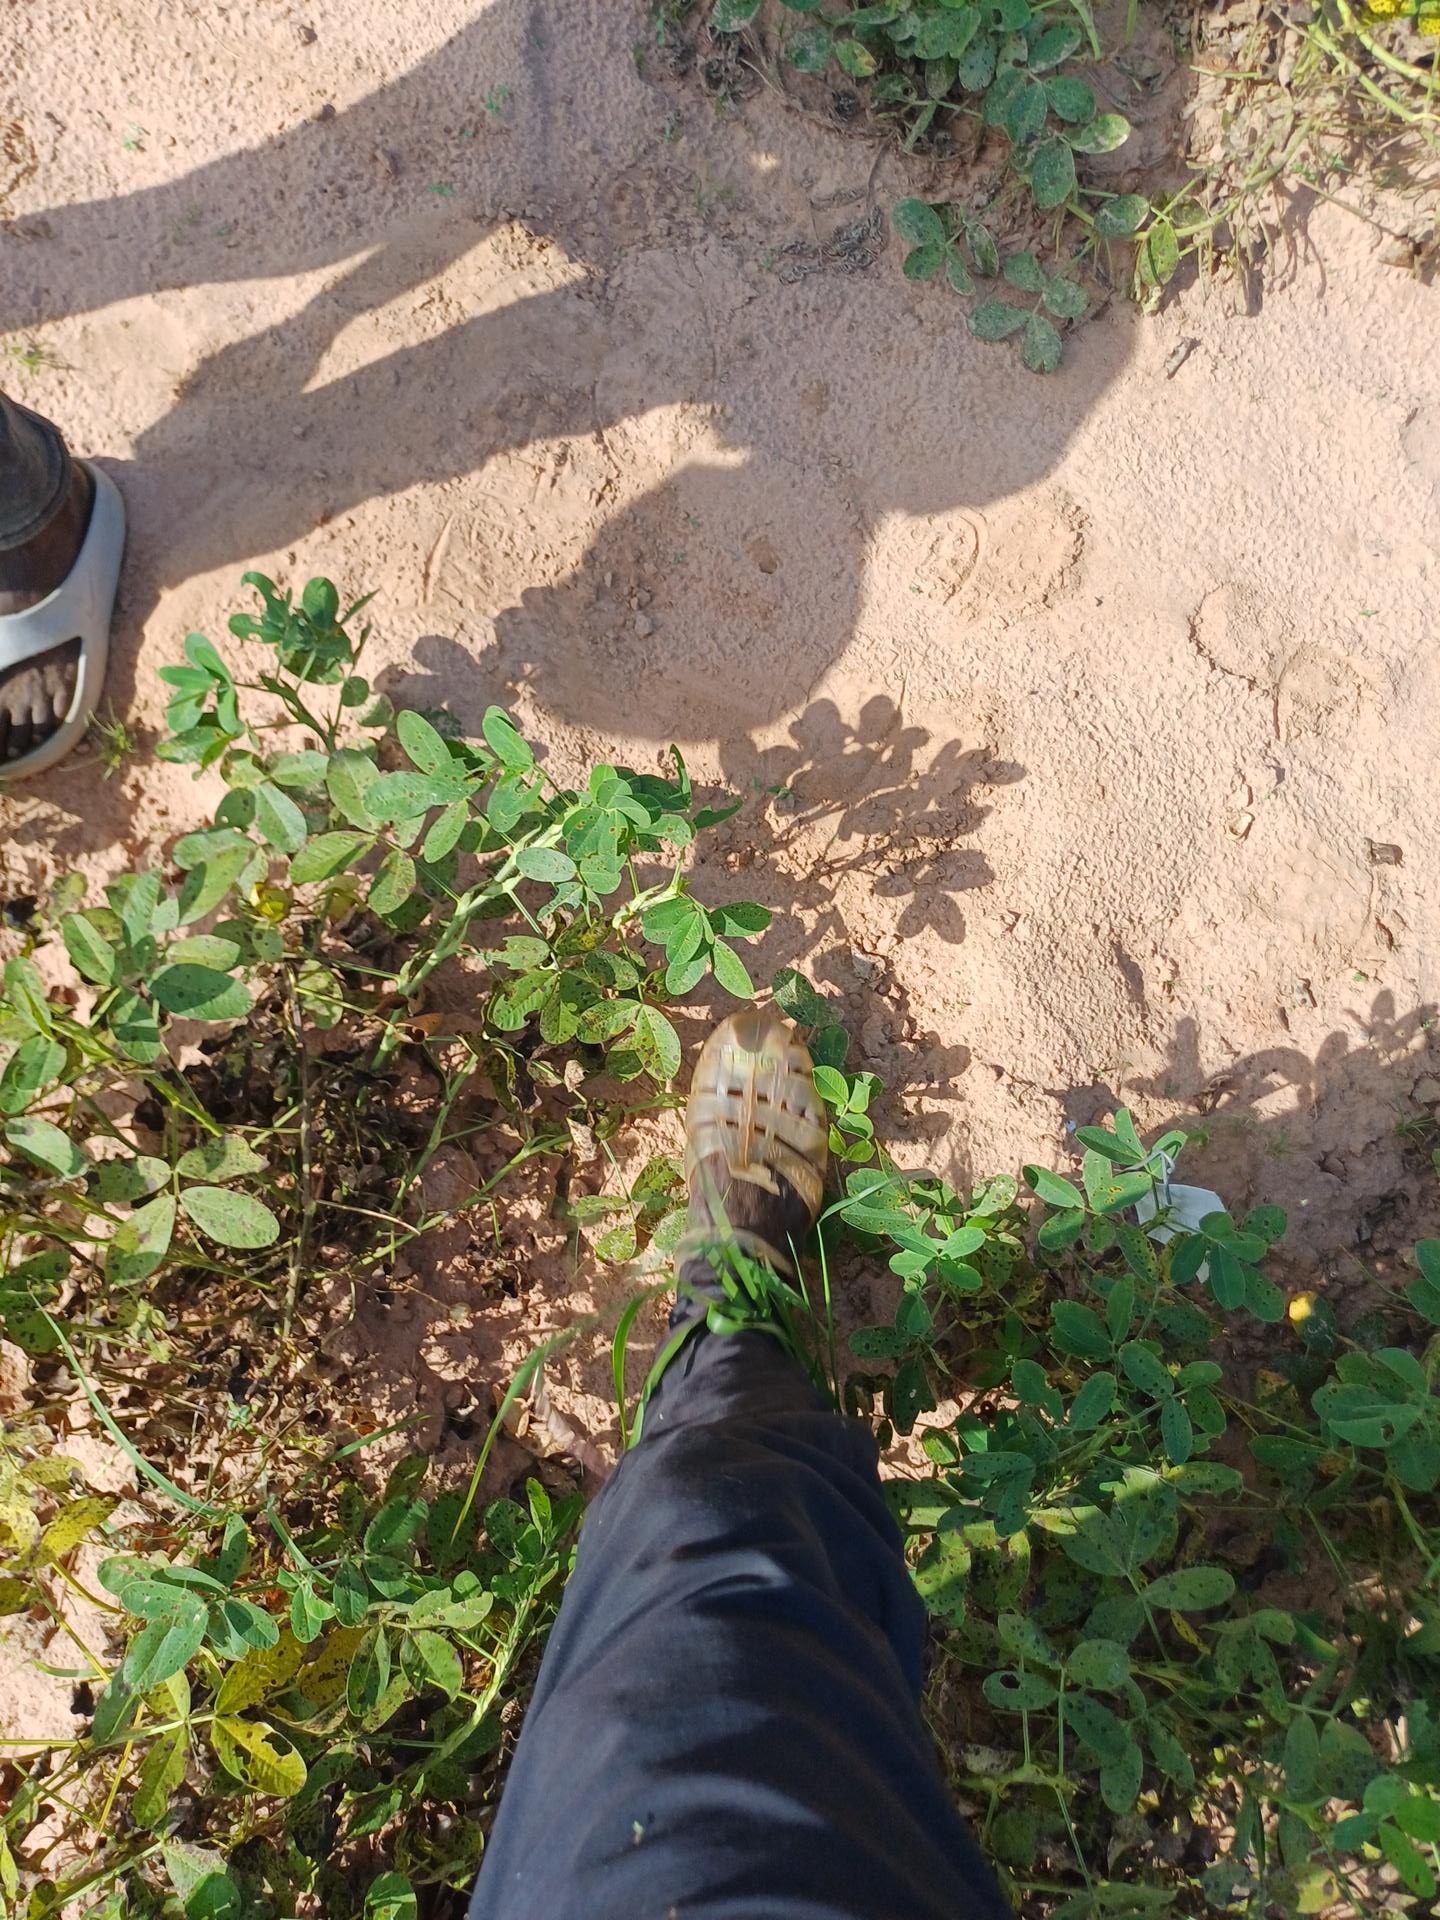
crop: groundnut
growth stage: flowering
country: Senegal
